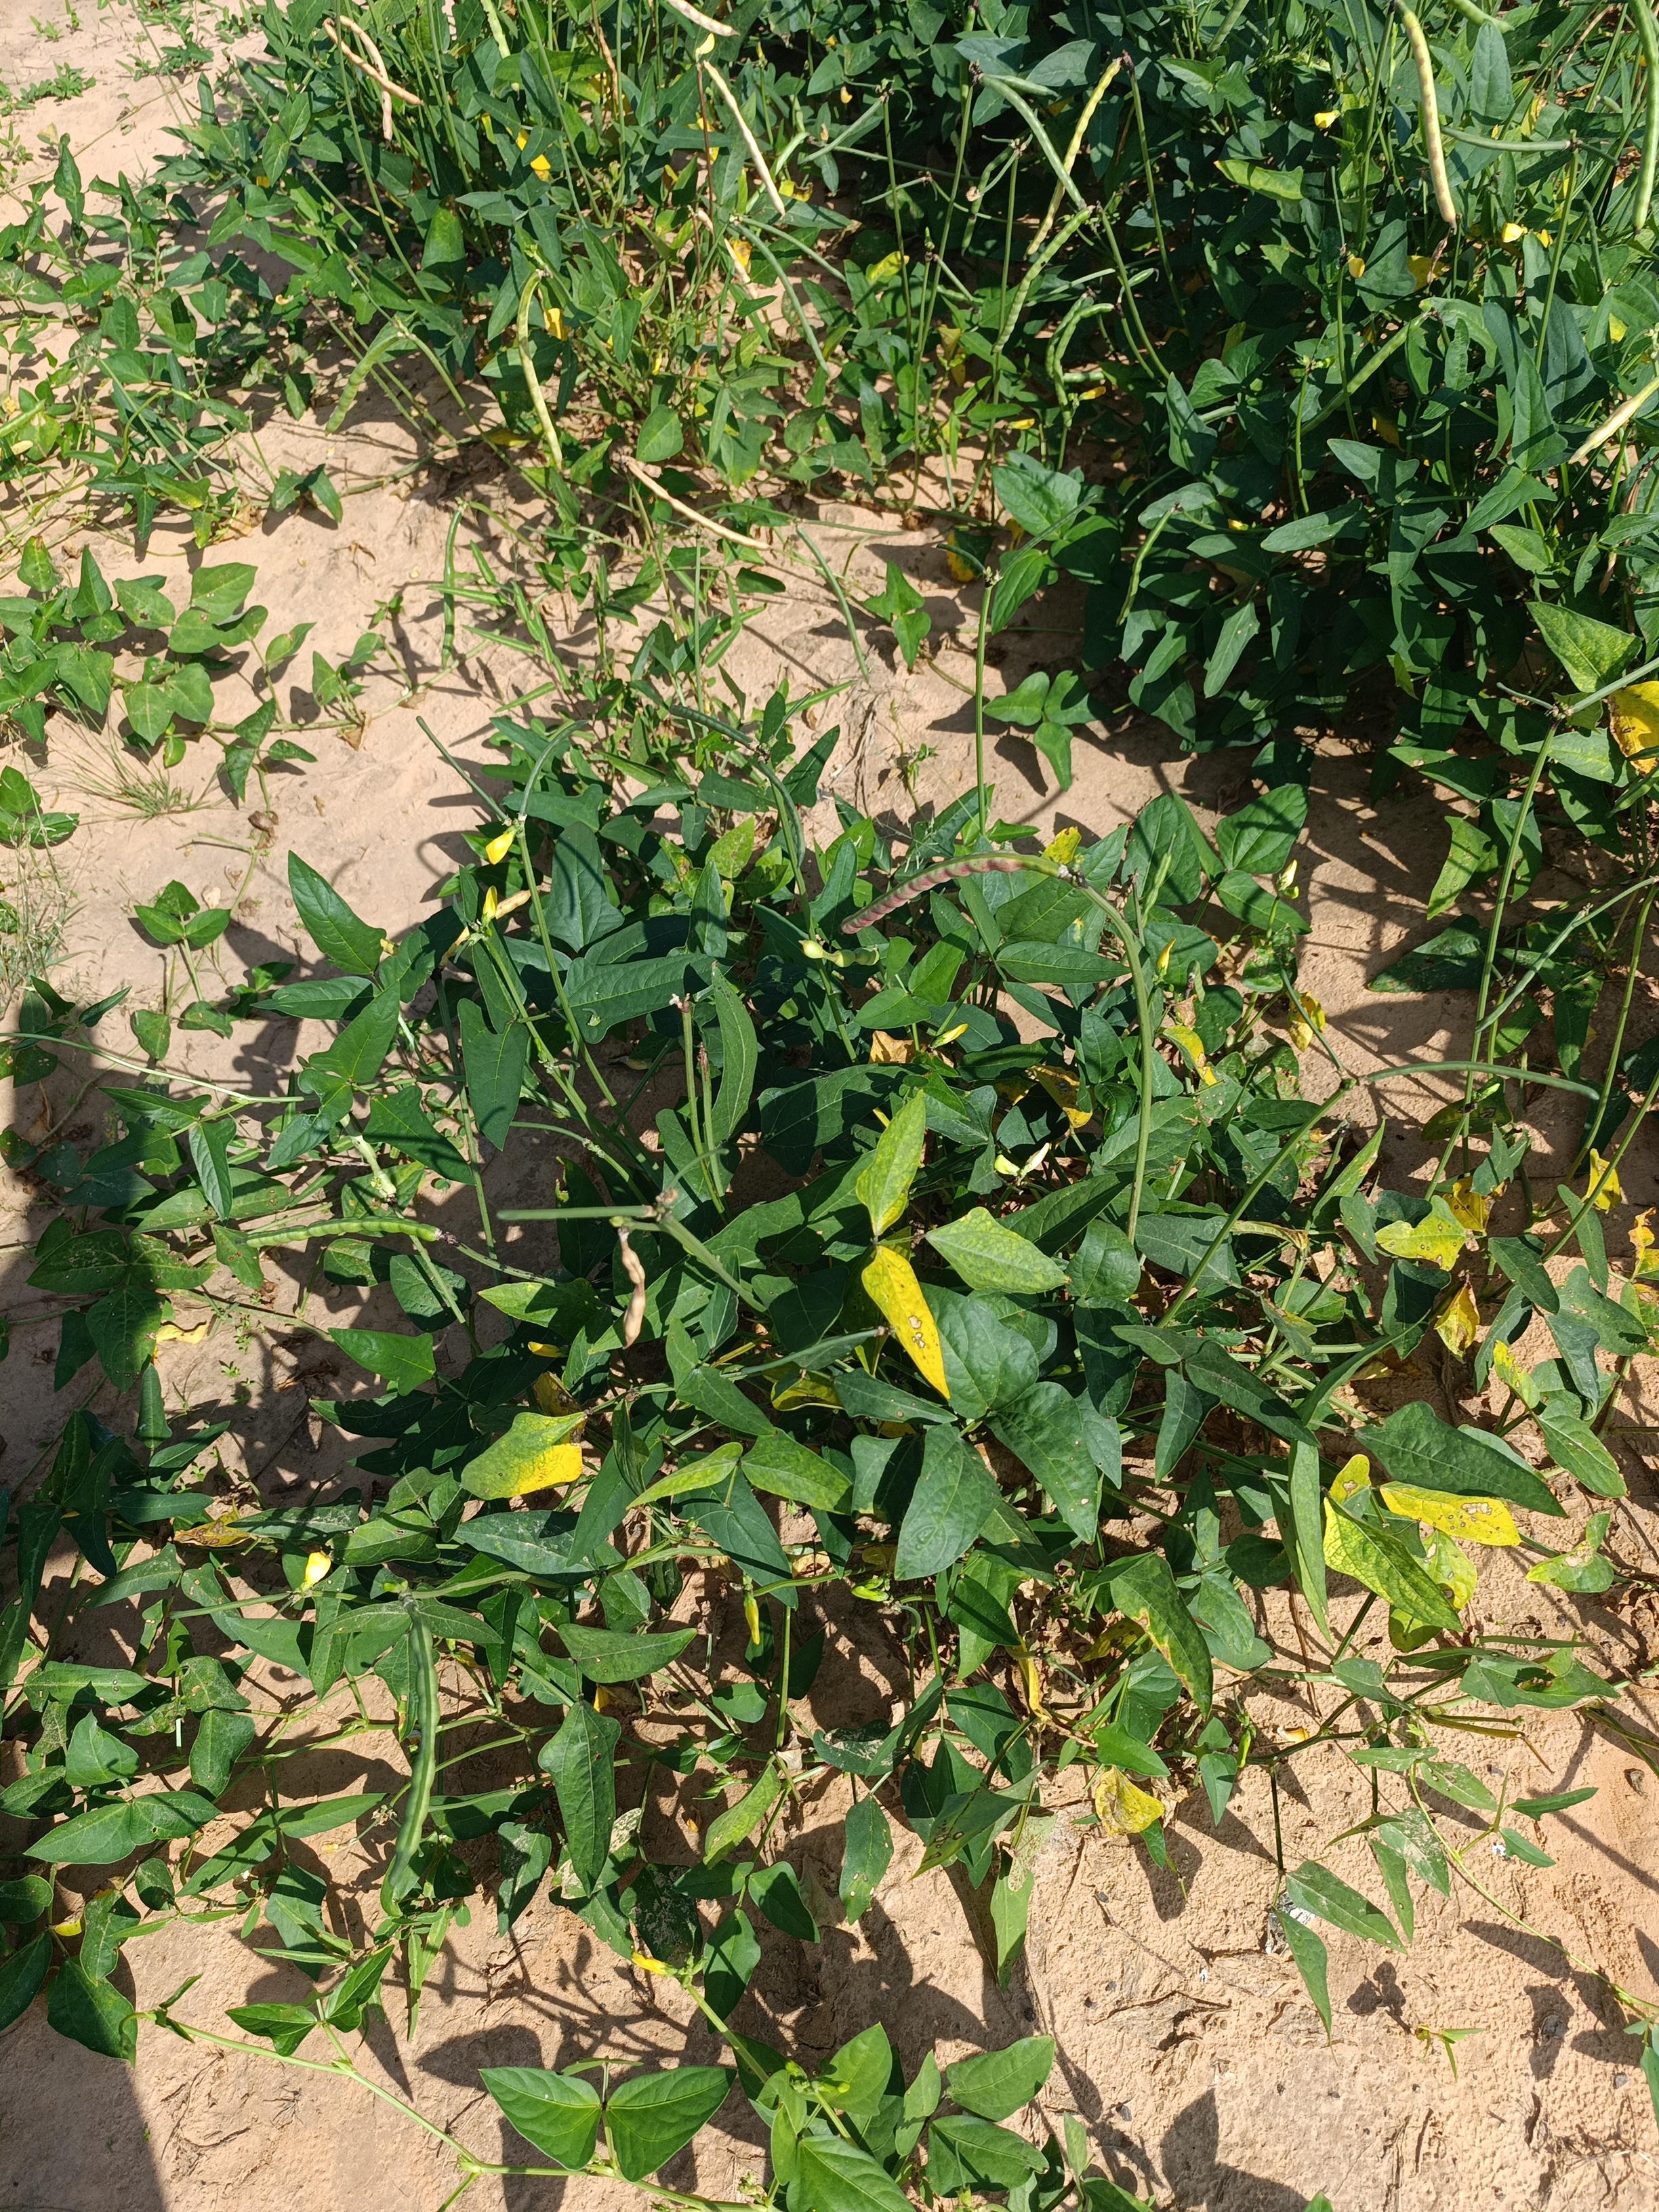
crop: cowpea
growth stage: maturity
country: Nigeria
